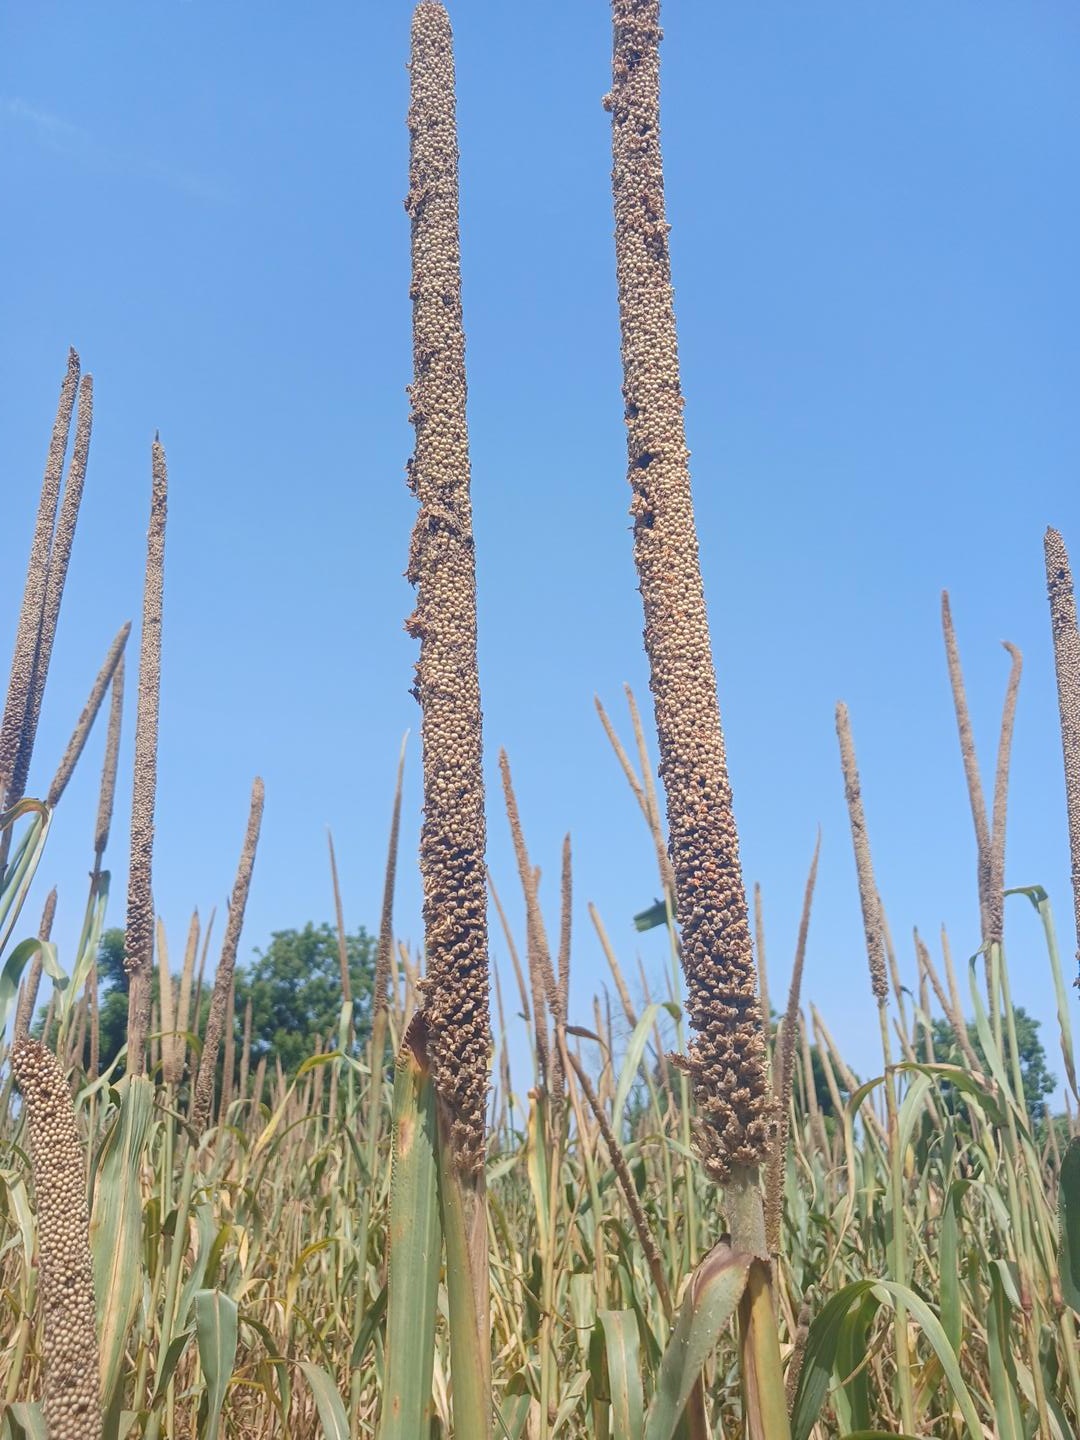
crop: pearl millet
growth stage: maturity
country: Senegal
